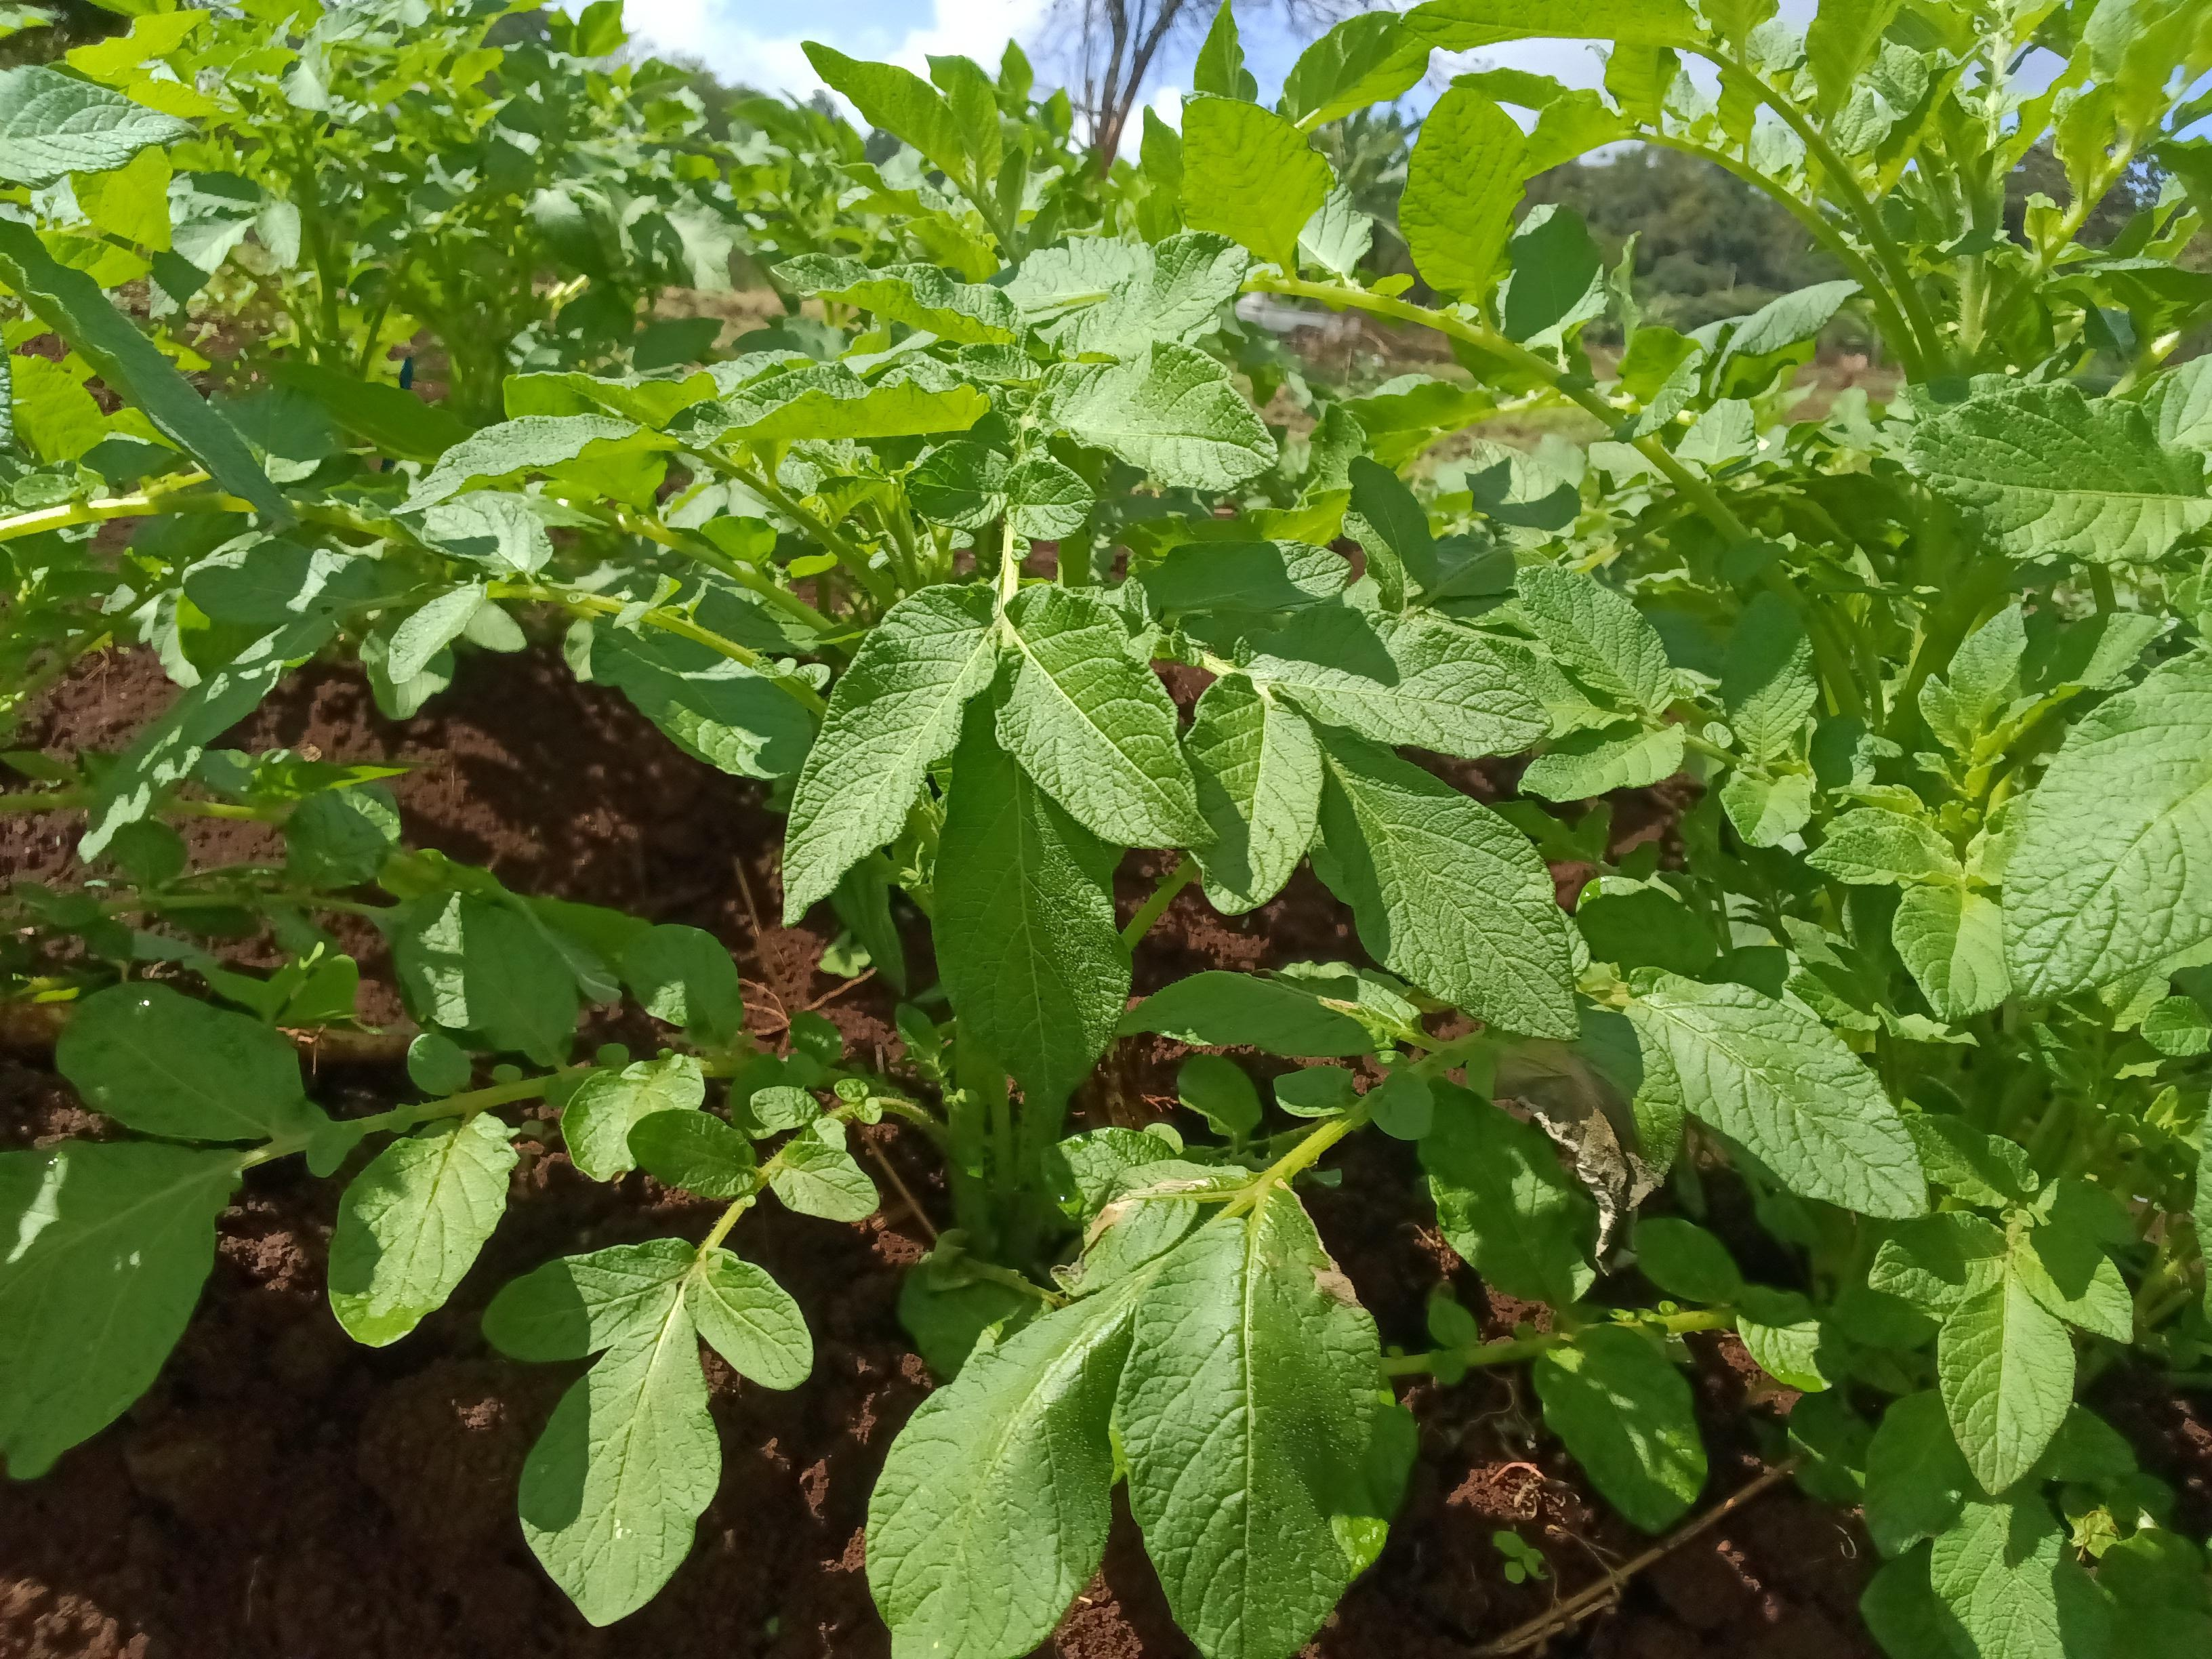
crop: potato
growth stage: vegetative
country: Kenya
